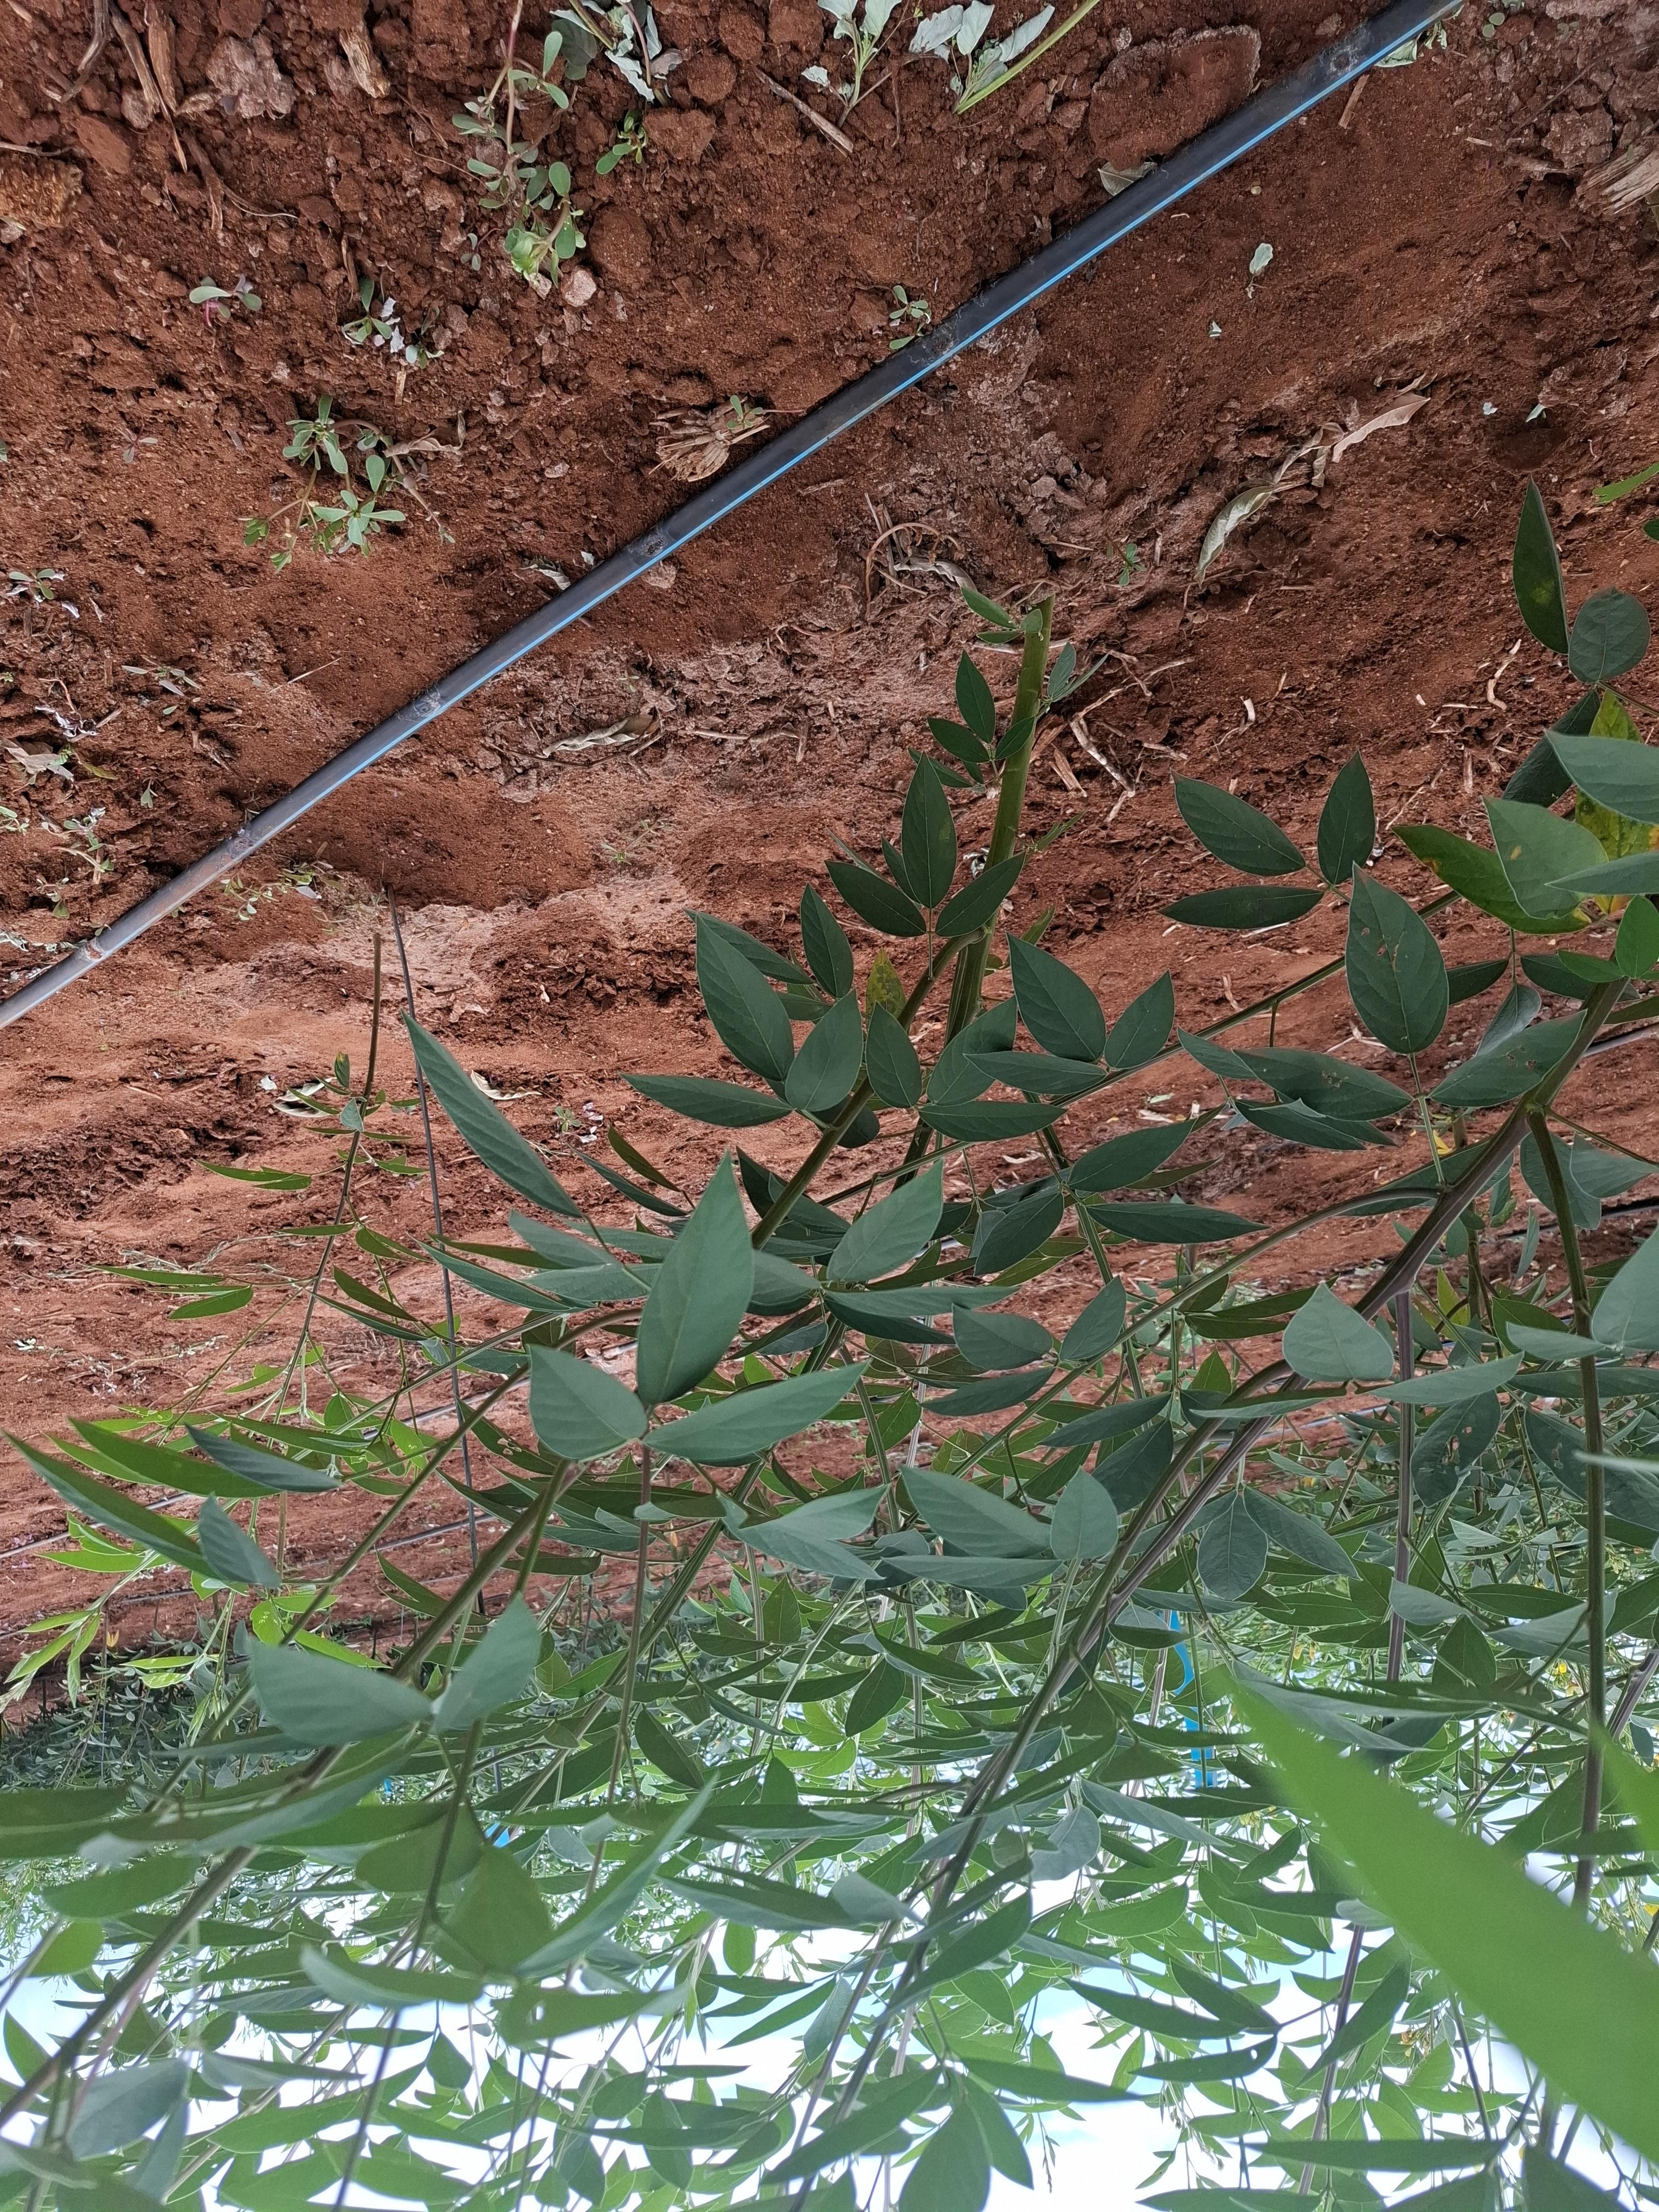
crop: pigeonpea
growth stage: vegetative
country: Kenya
